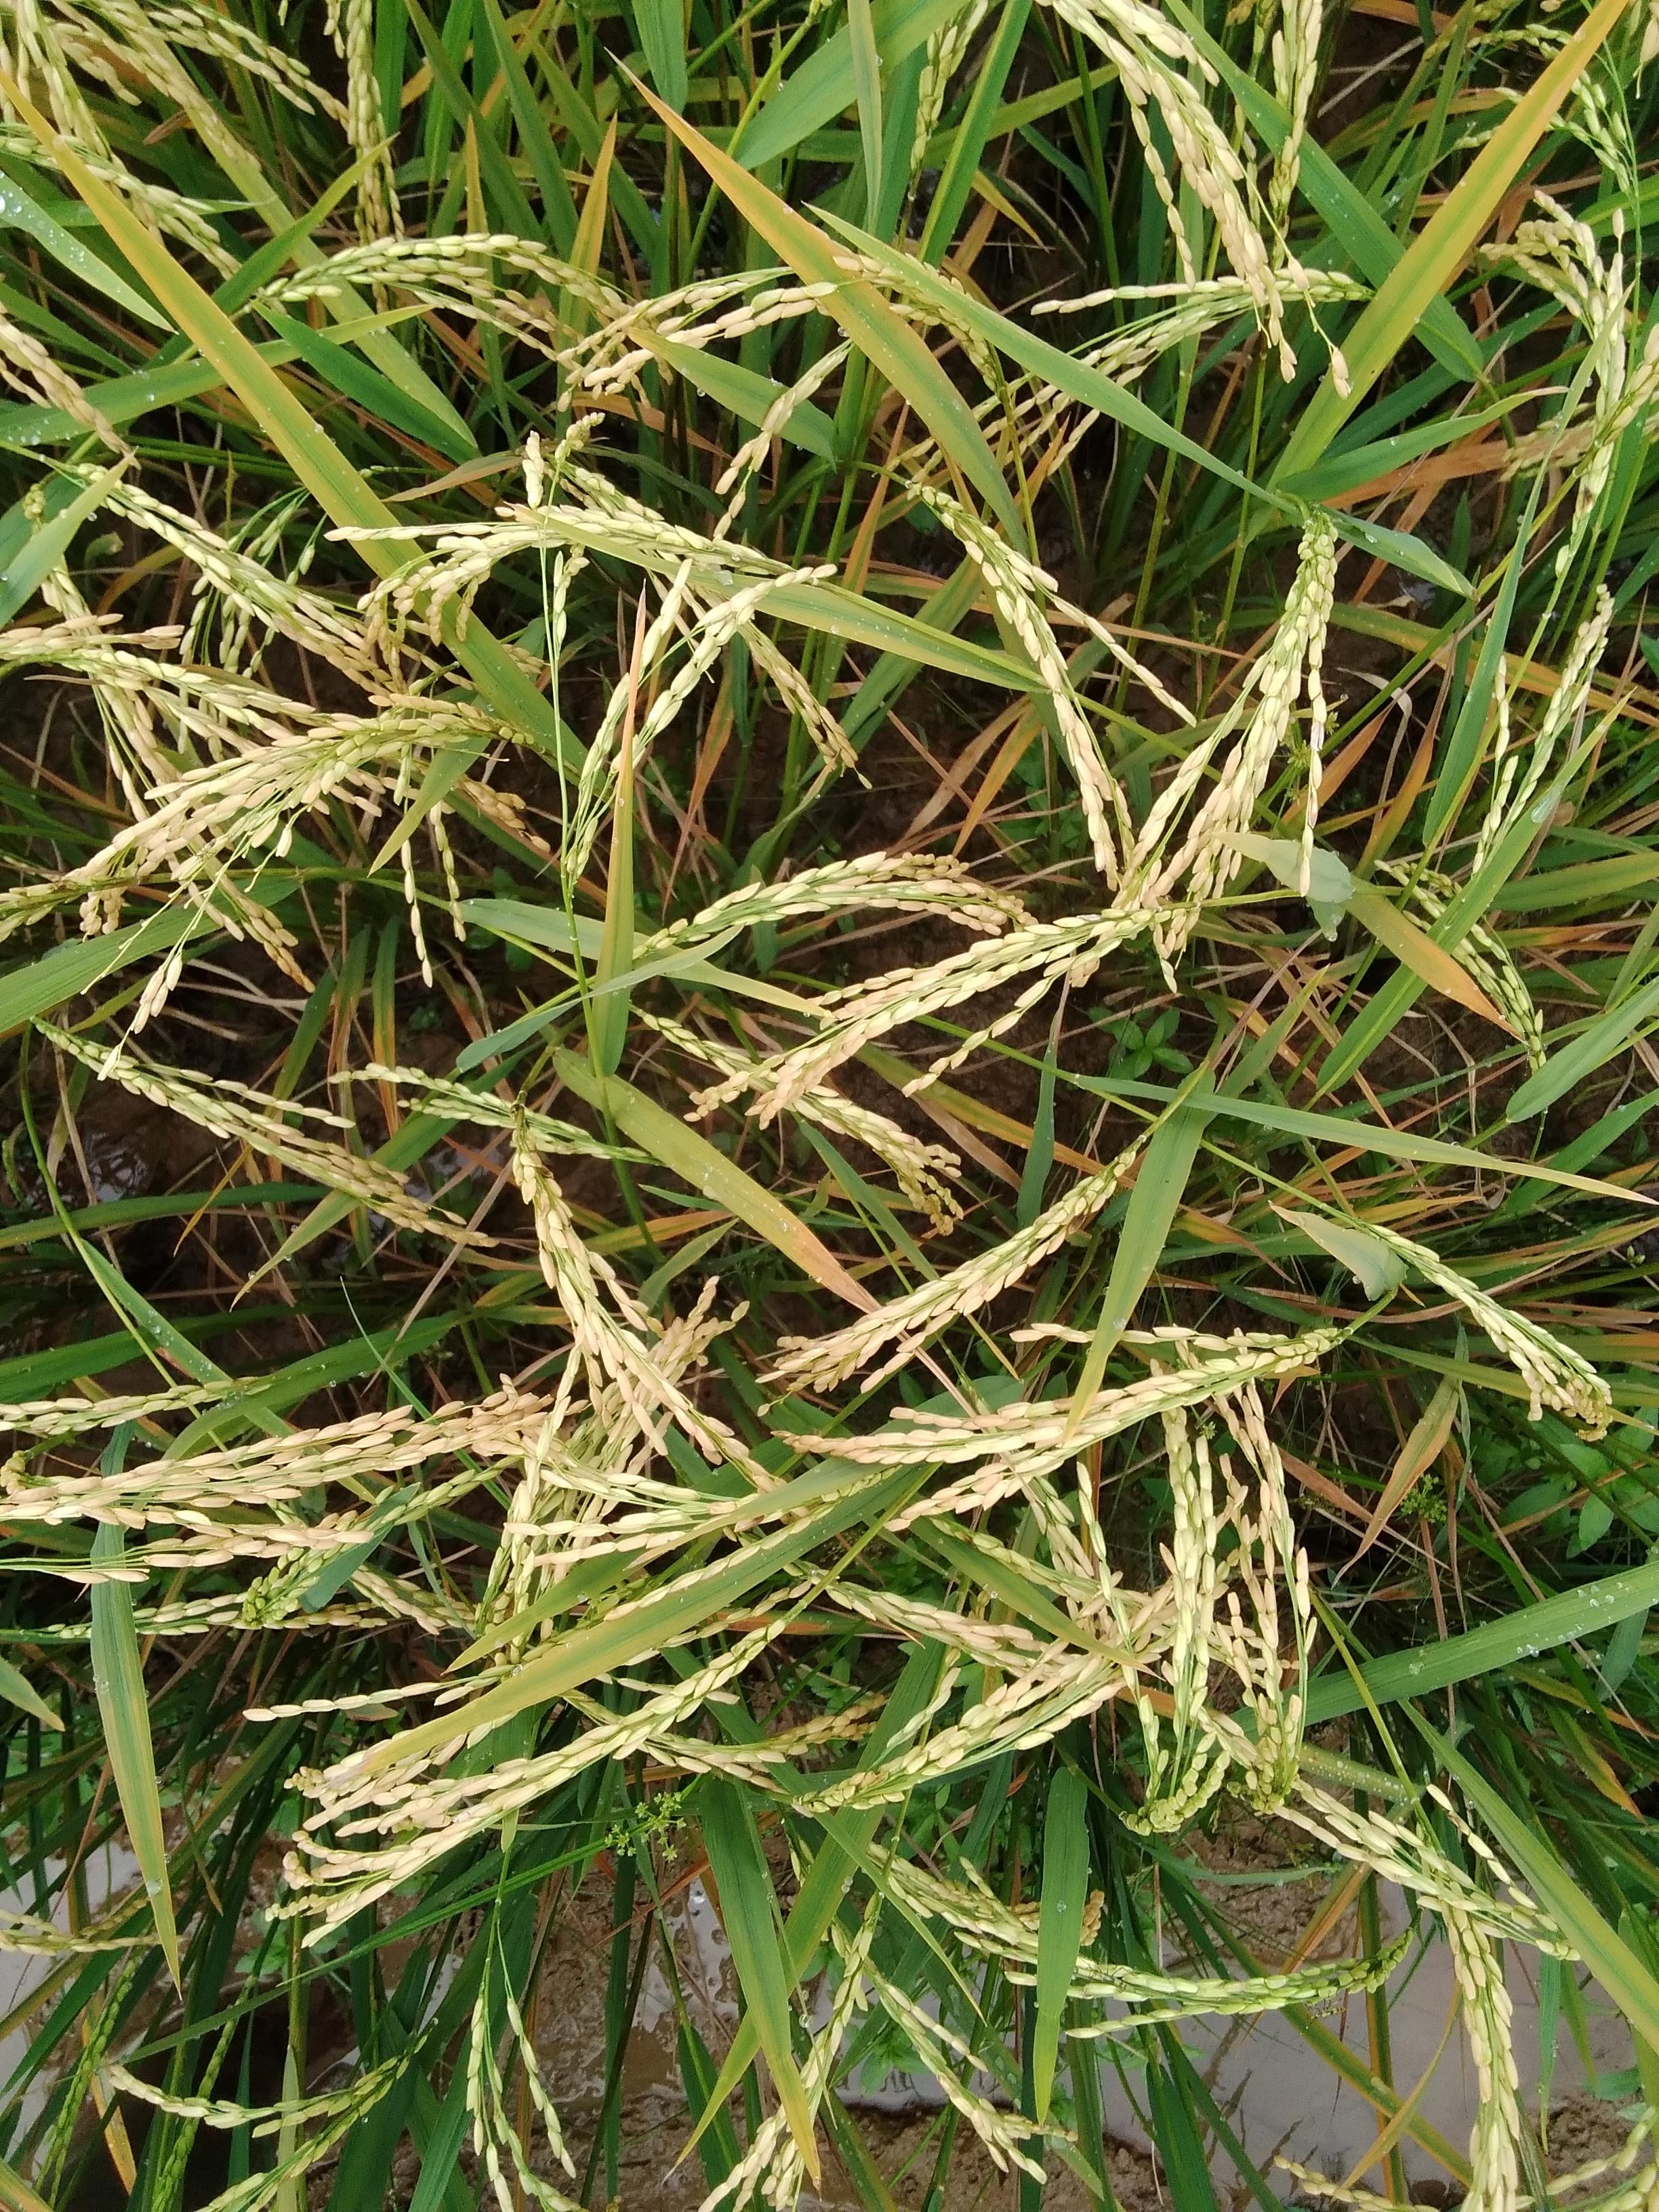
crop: rice
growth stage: ripening
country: Nigeria
